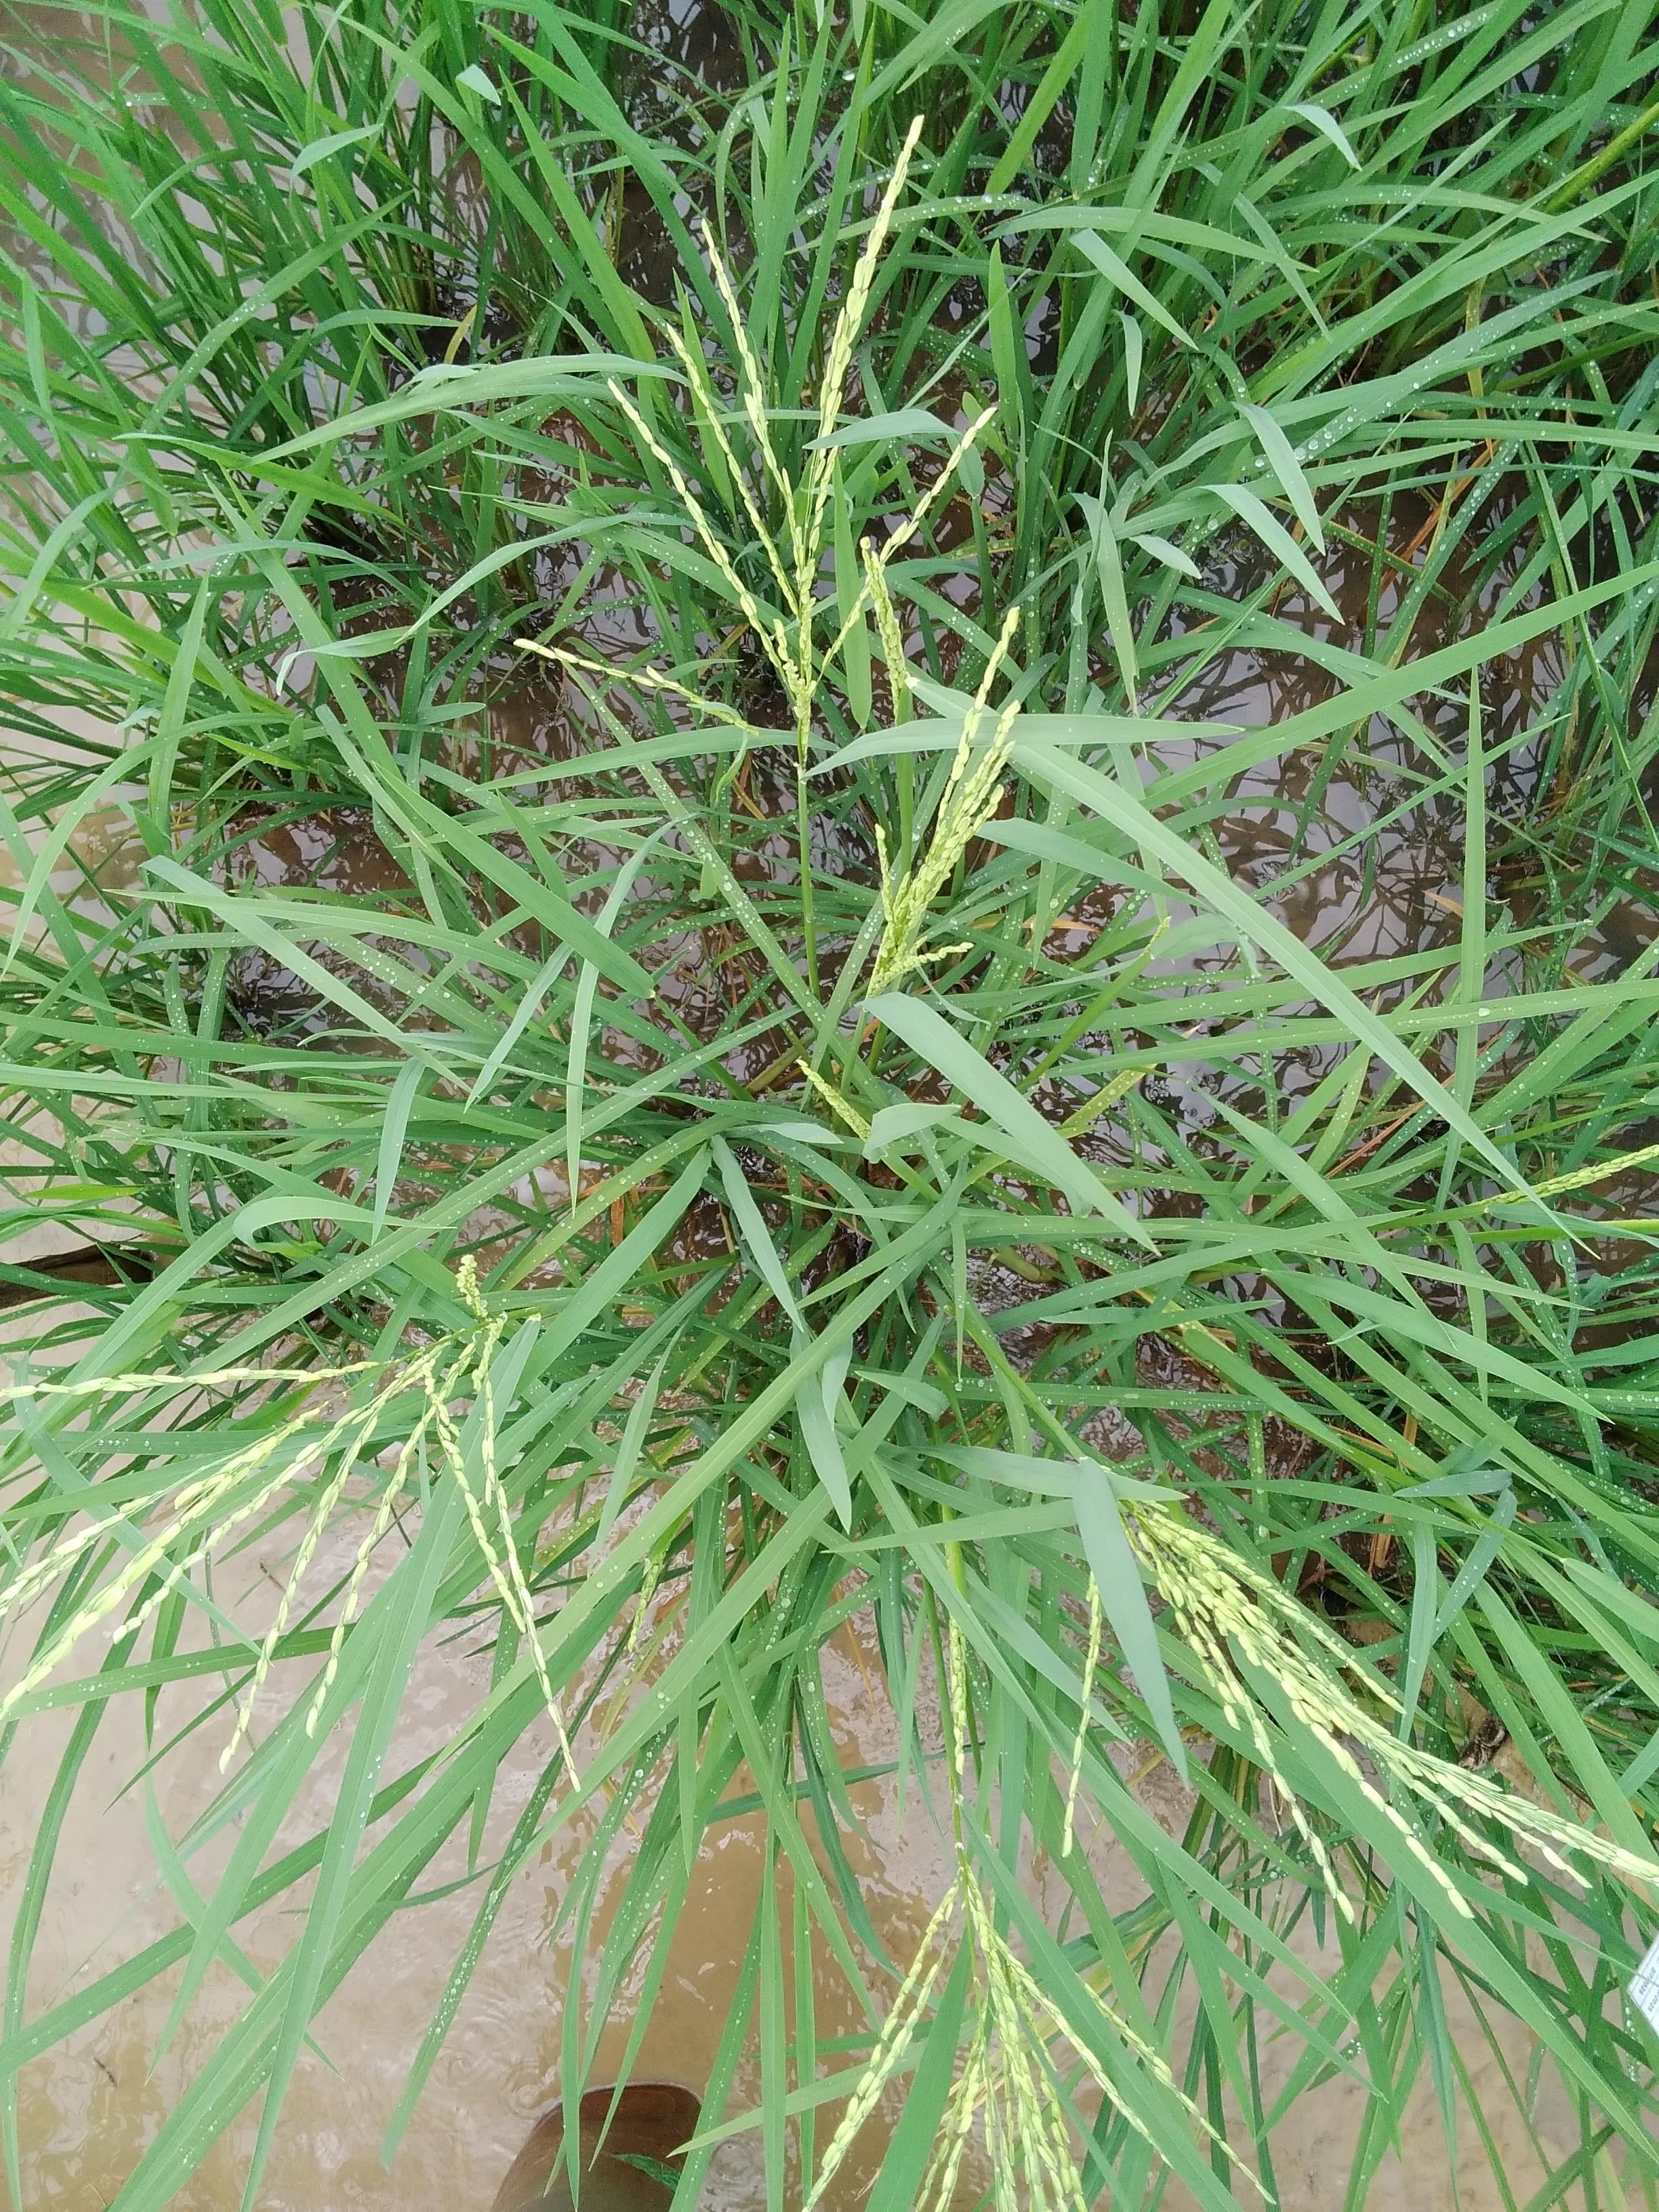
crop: rice
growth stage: flowering
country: Nigeria
